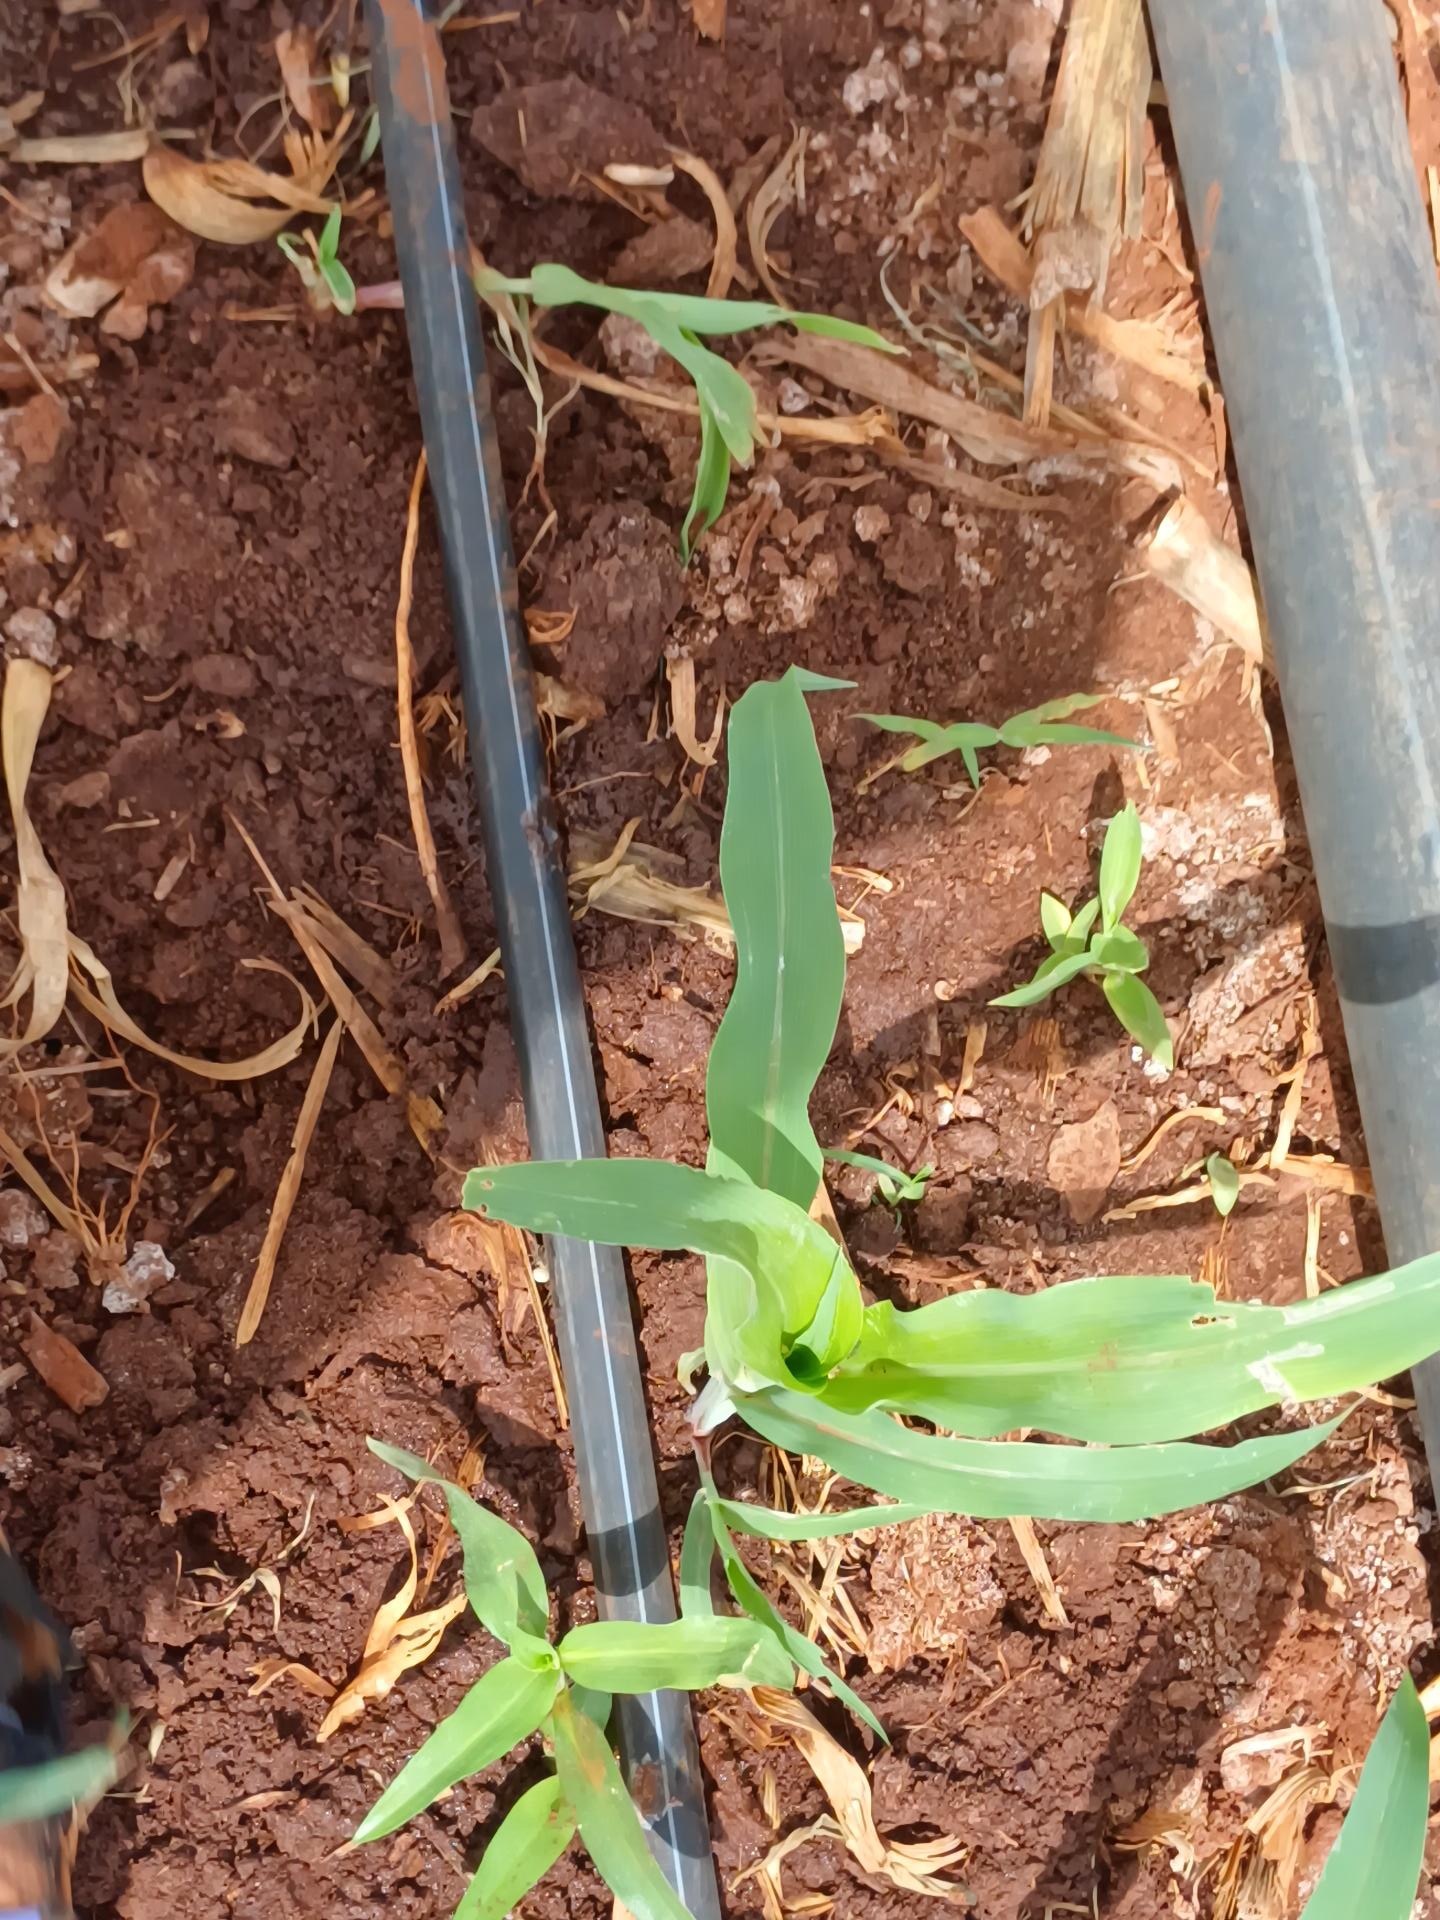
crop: sorghum
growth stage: vegetative
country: Kenya
